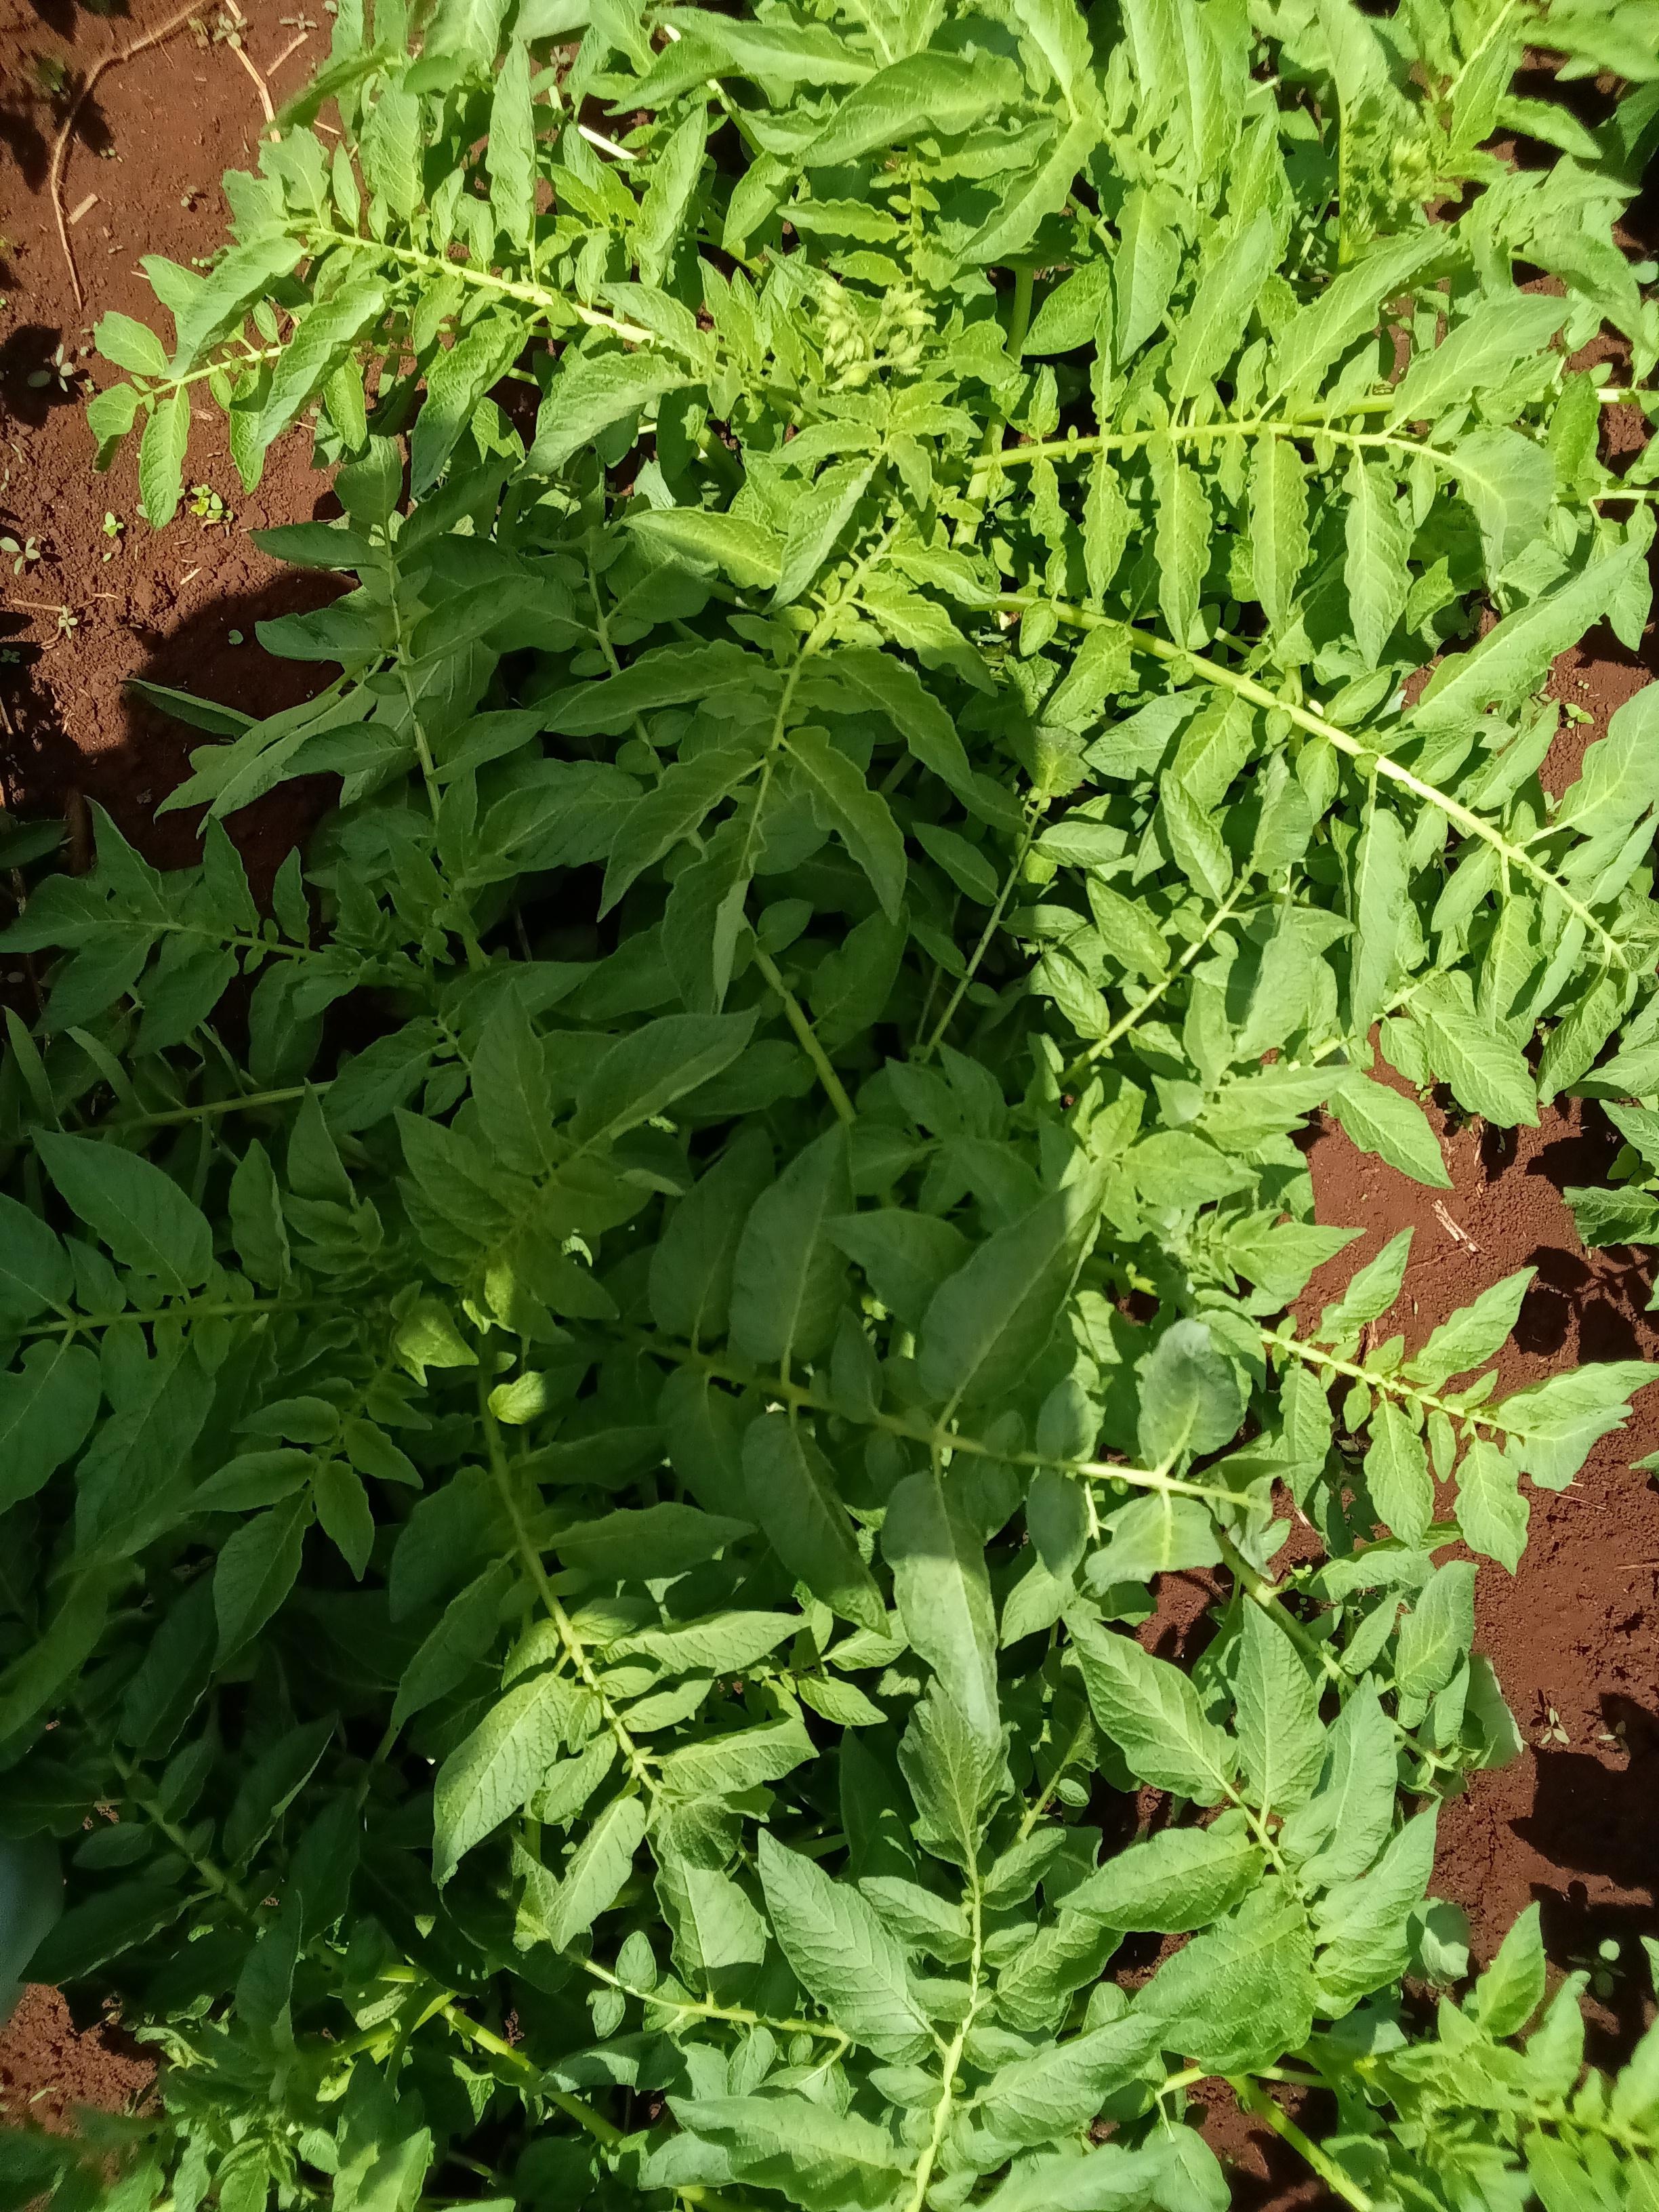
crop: potato
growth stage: flowering
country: Kenya
